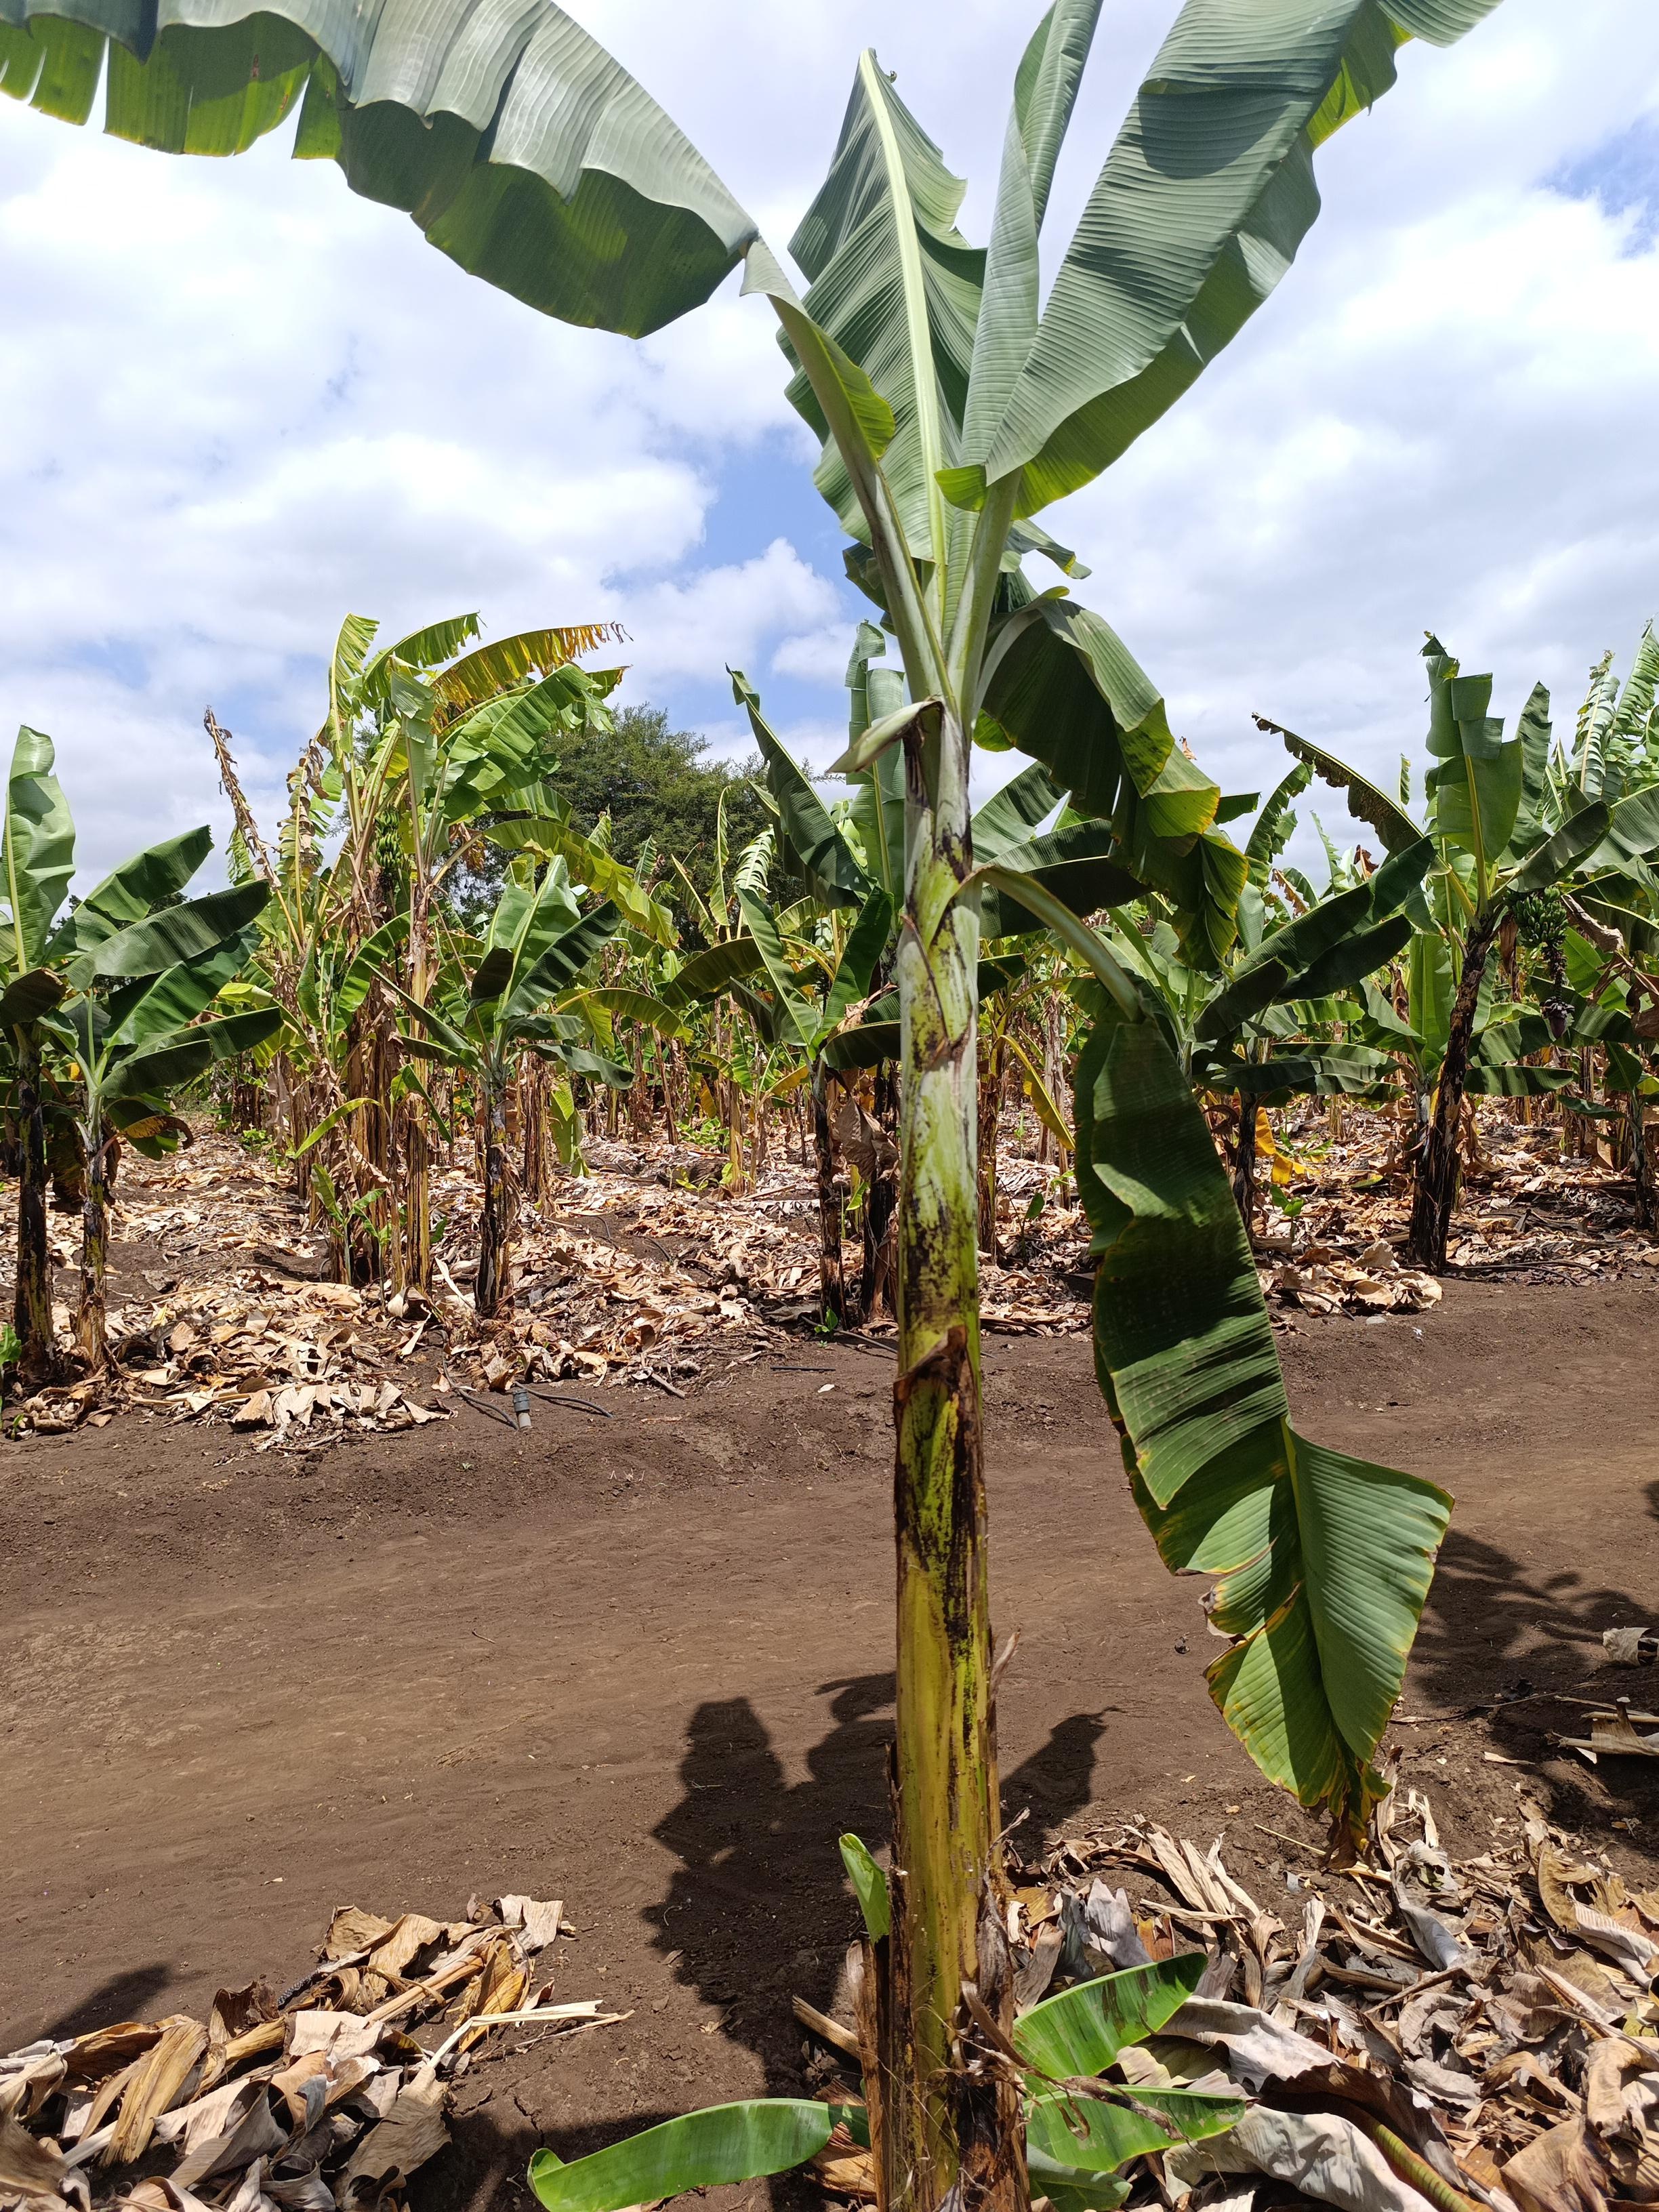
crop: banana
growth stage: vegetative
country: Tanzania
